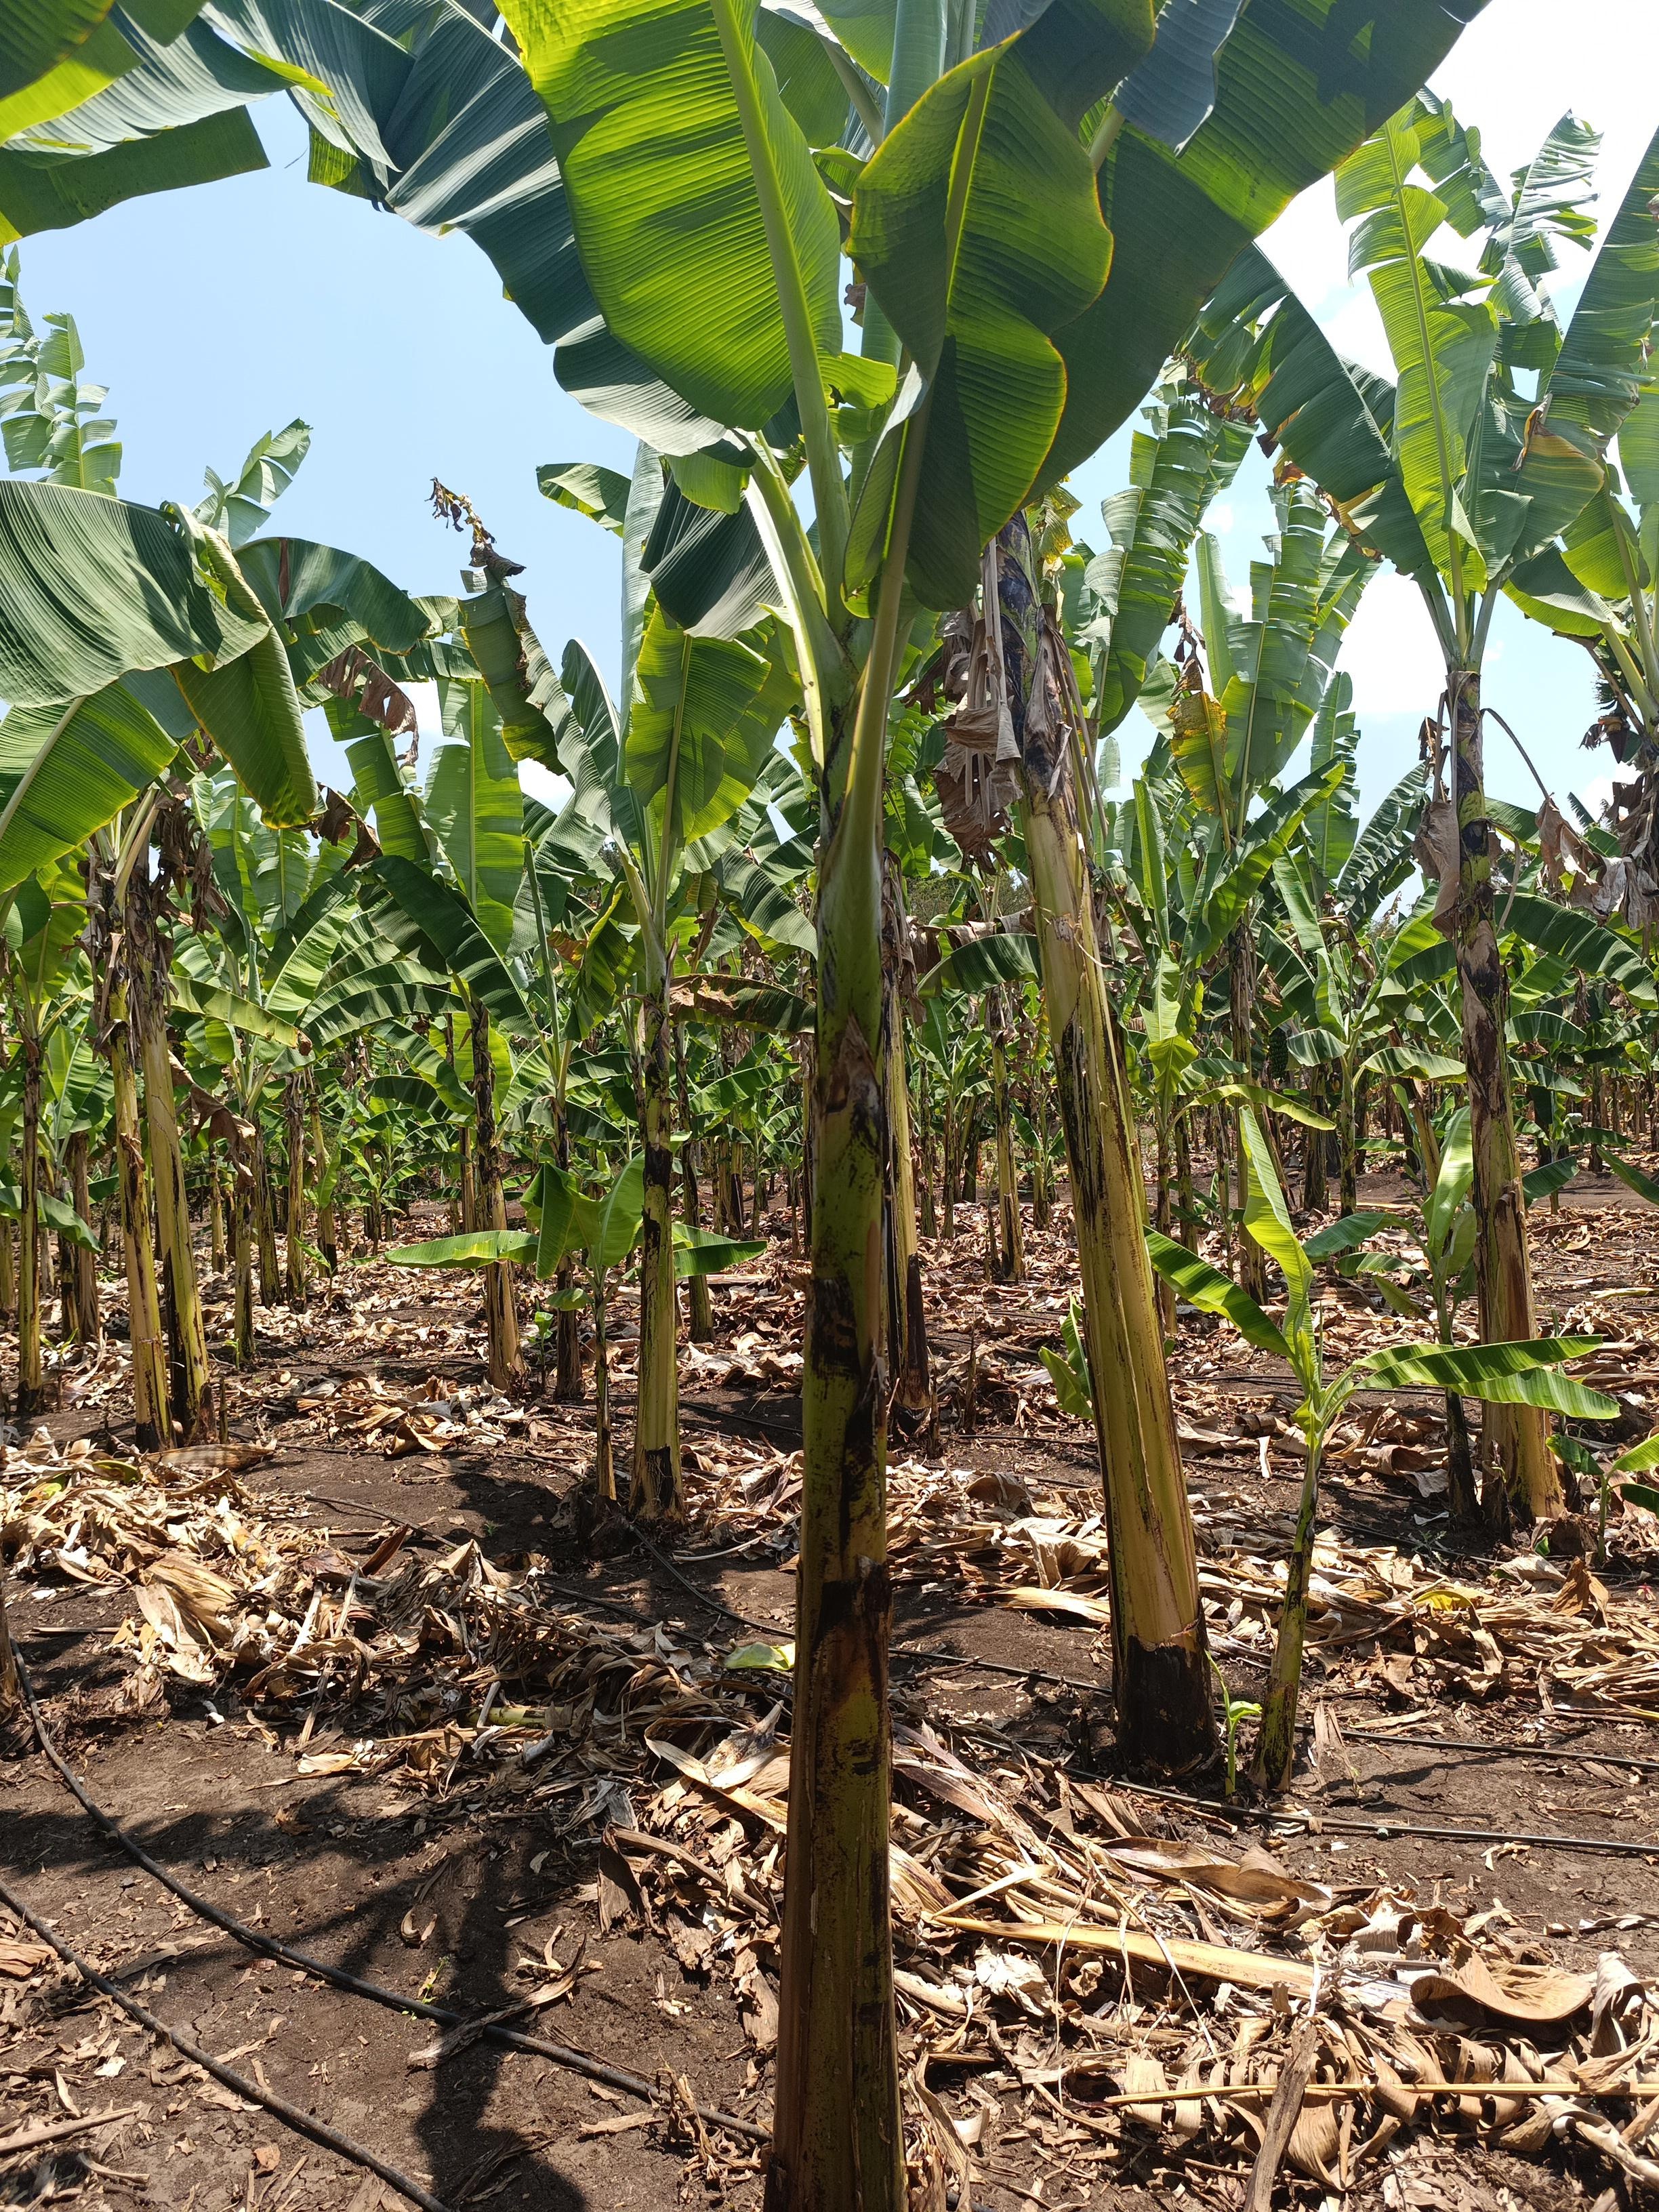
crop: banana
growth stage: vegetative
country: Tanzania
